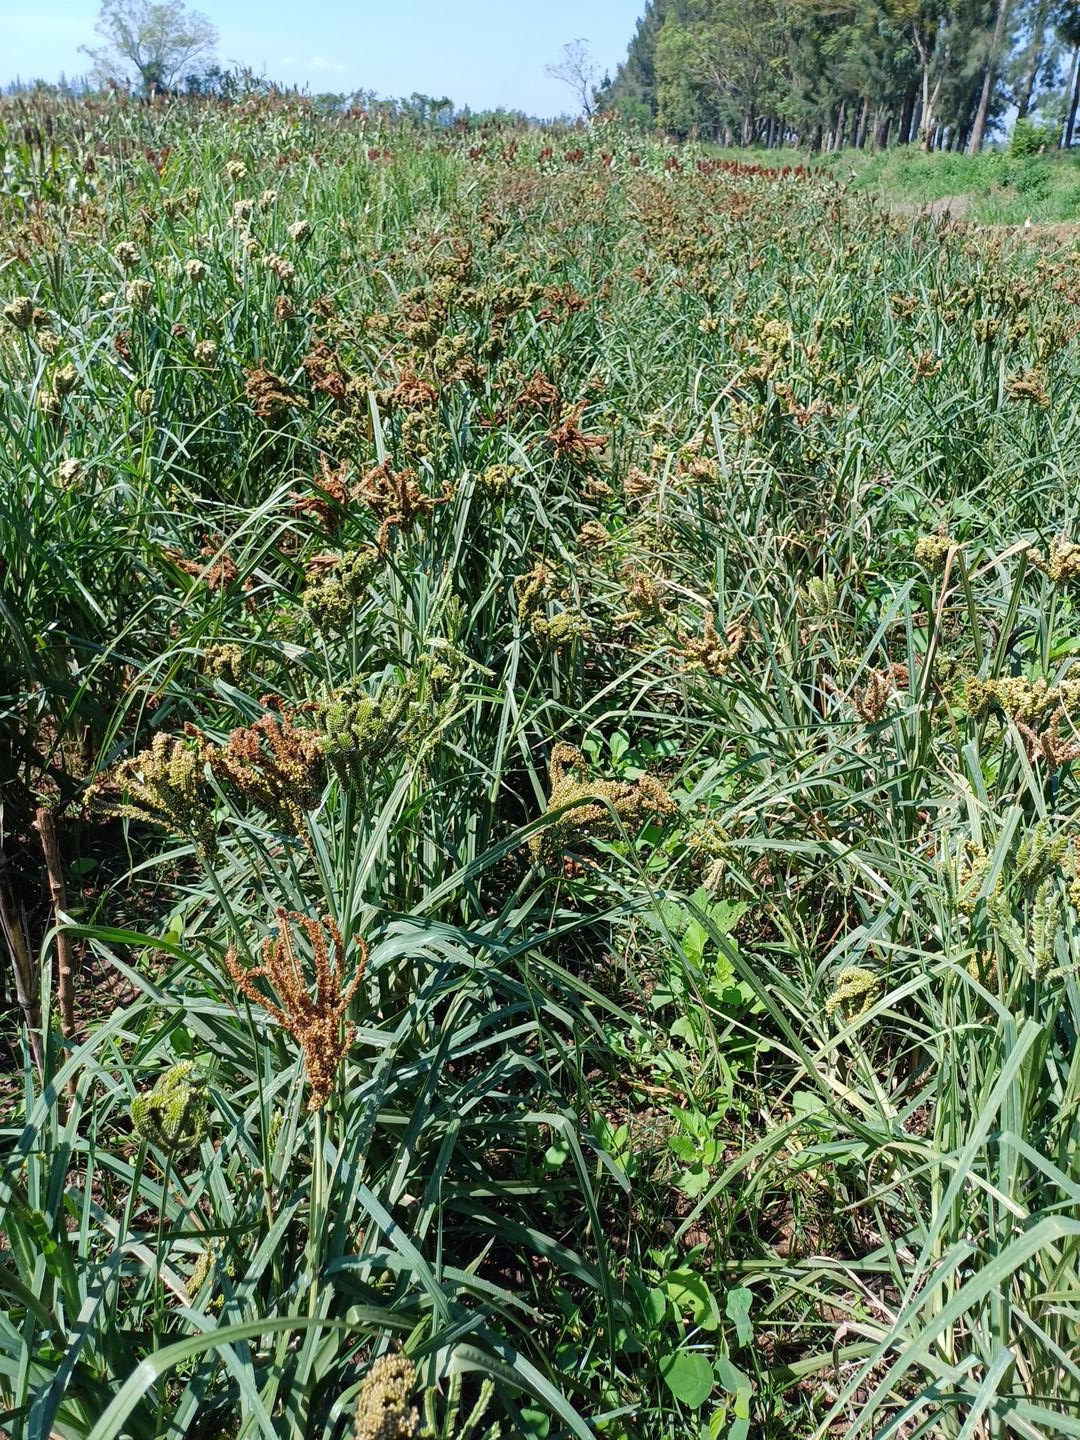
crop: finger millet
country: Kenya
